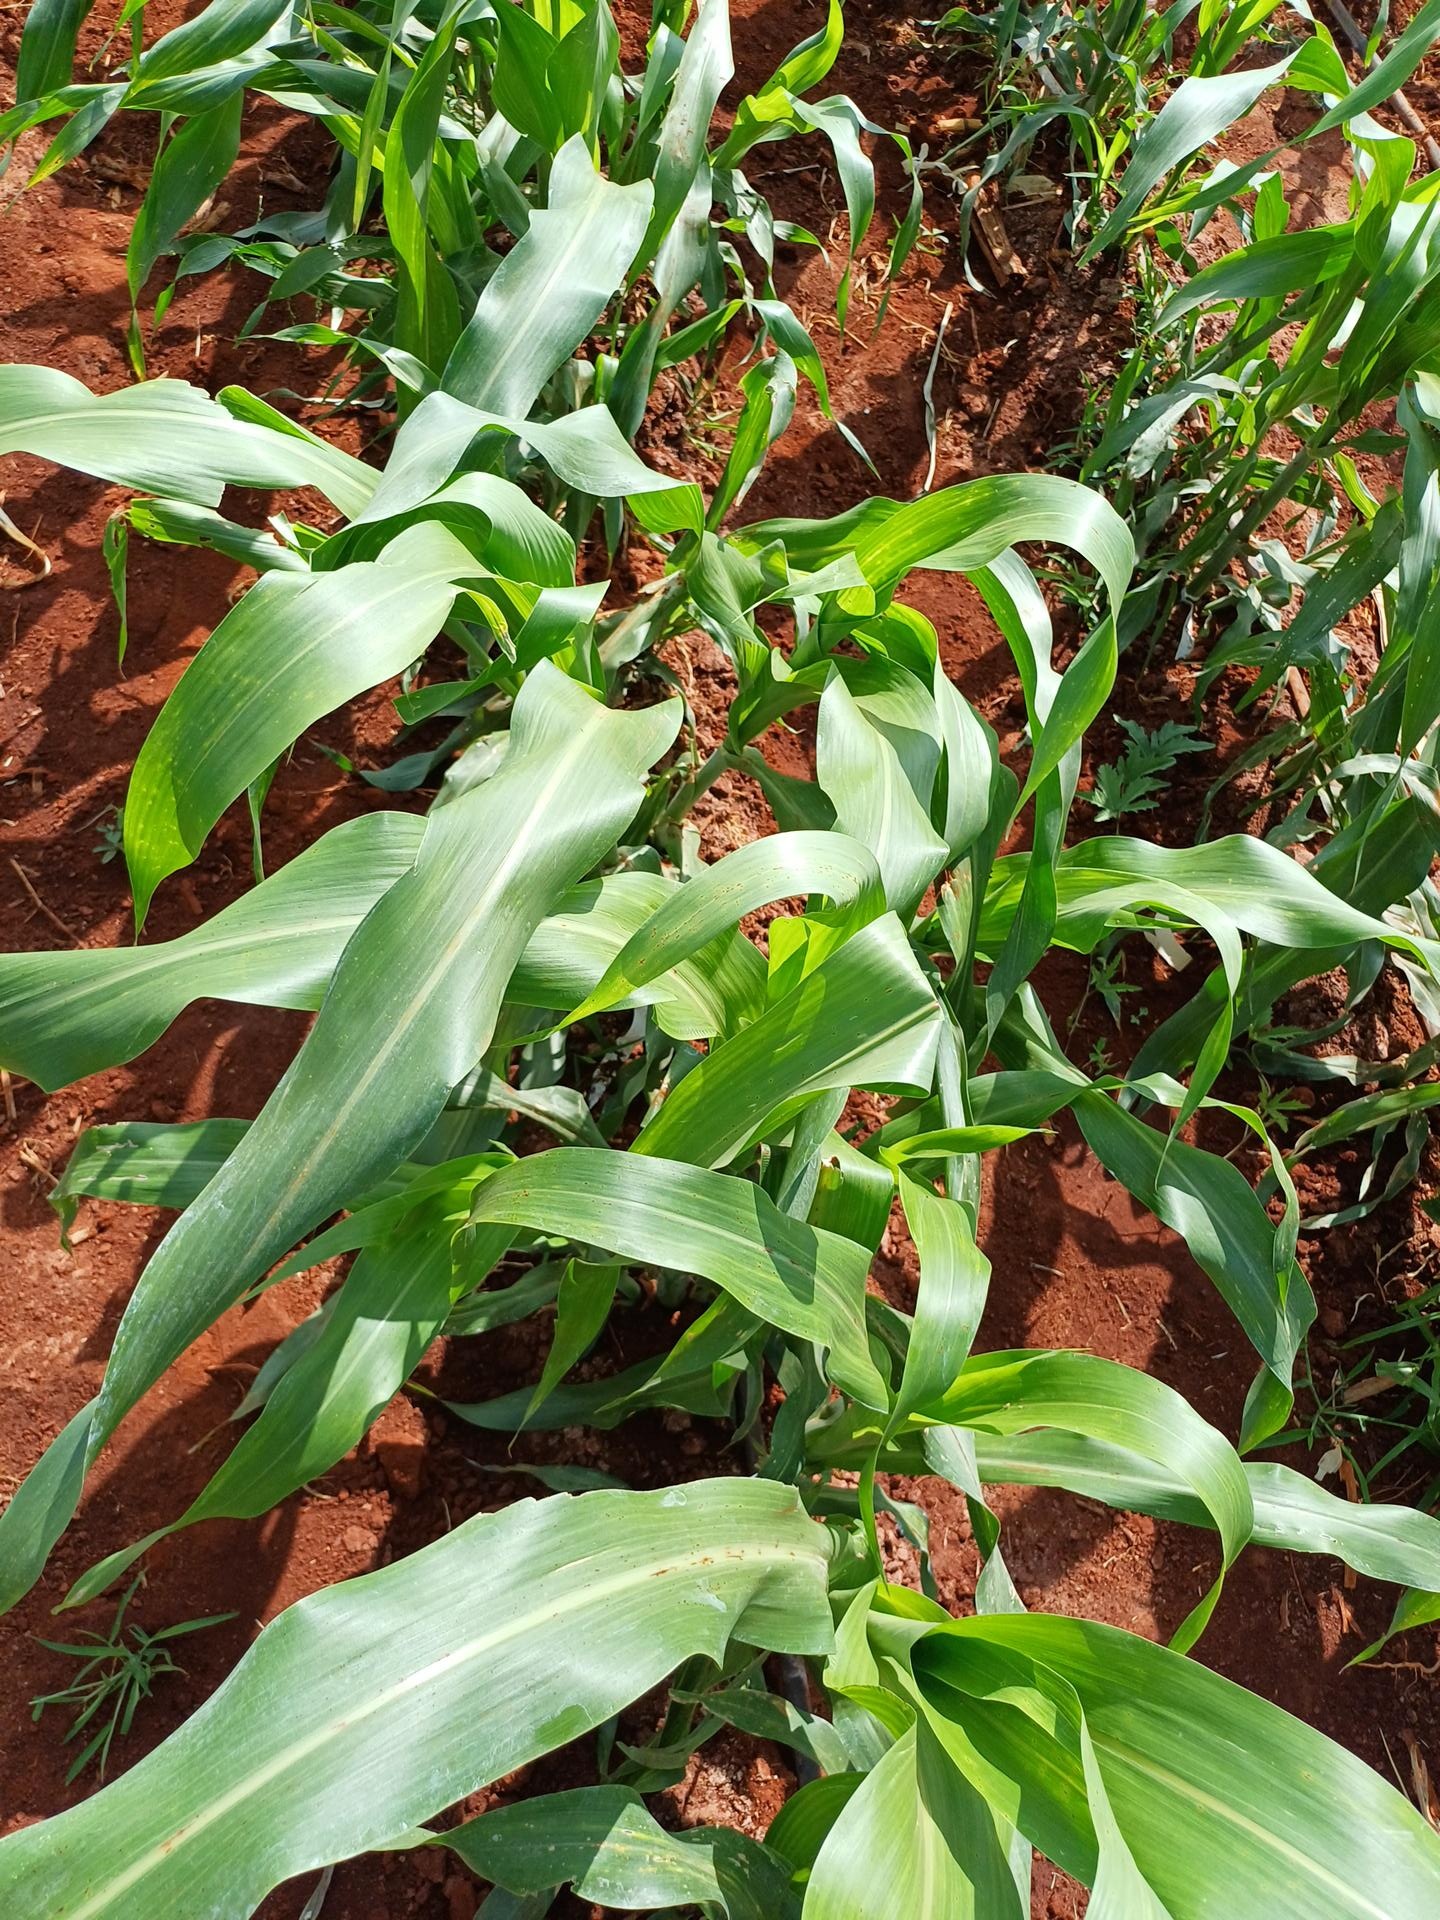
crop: sorghum
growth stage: vegetative
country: Kenya
